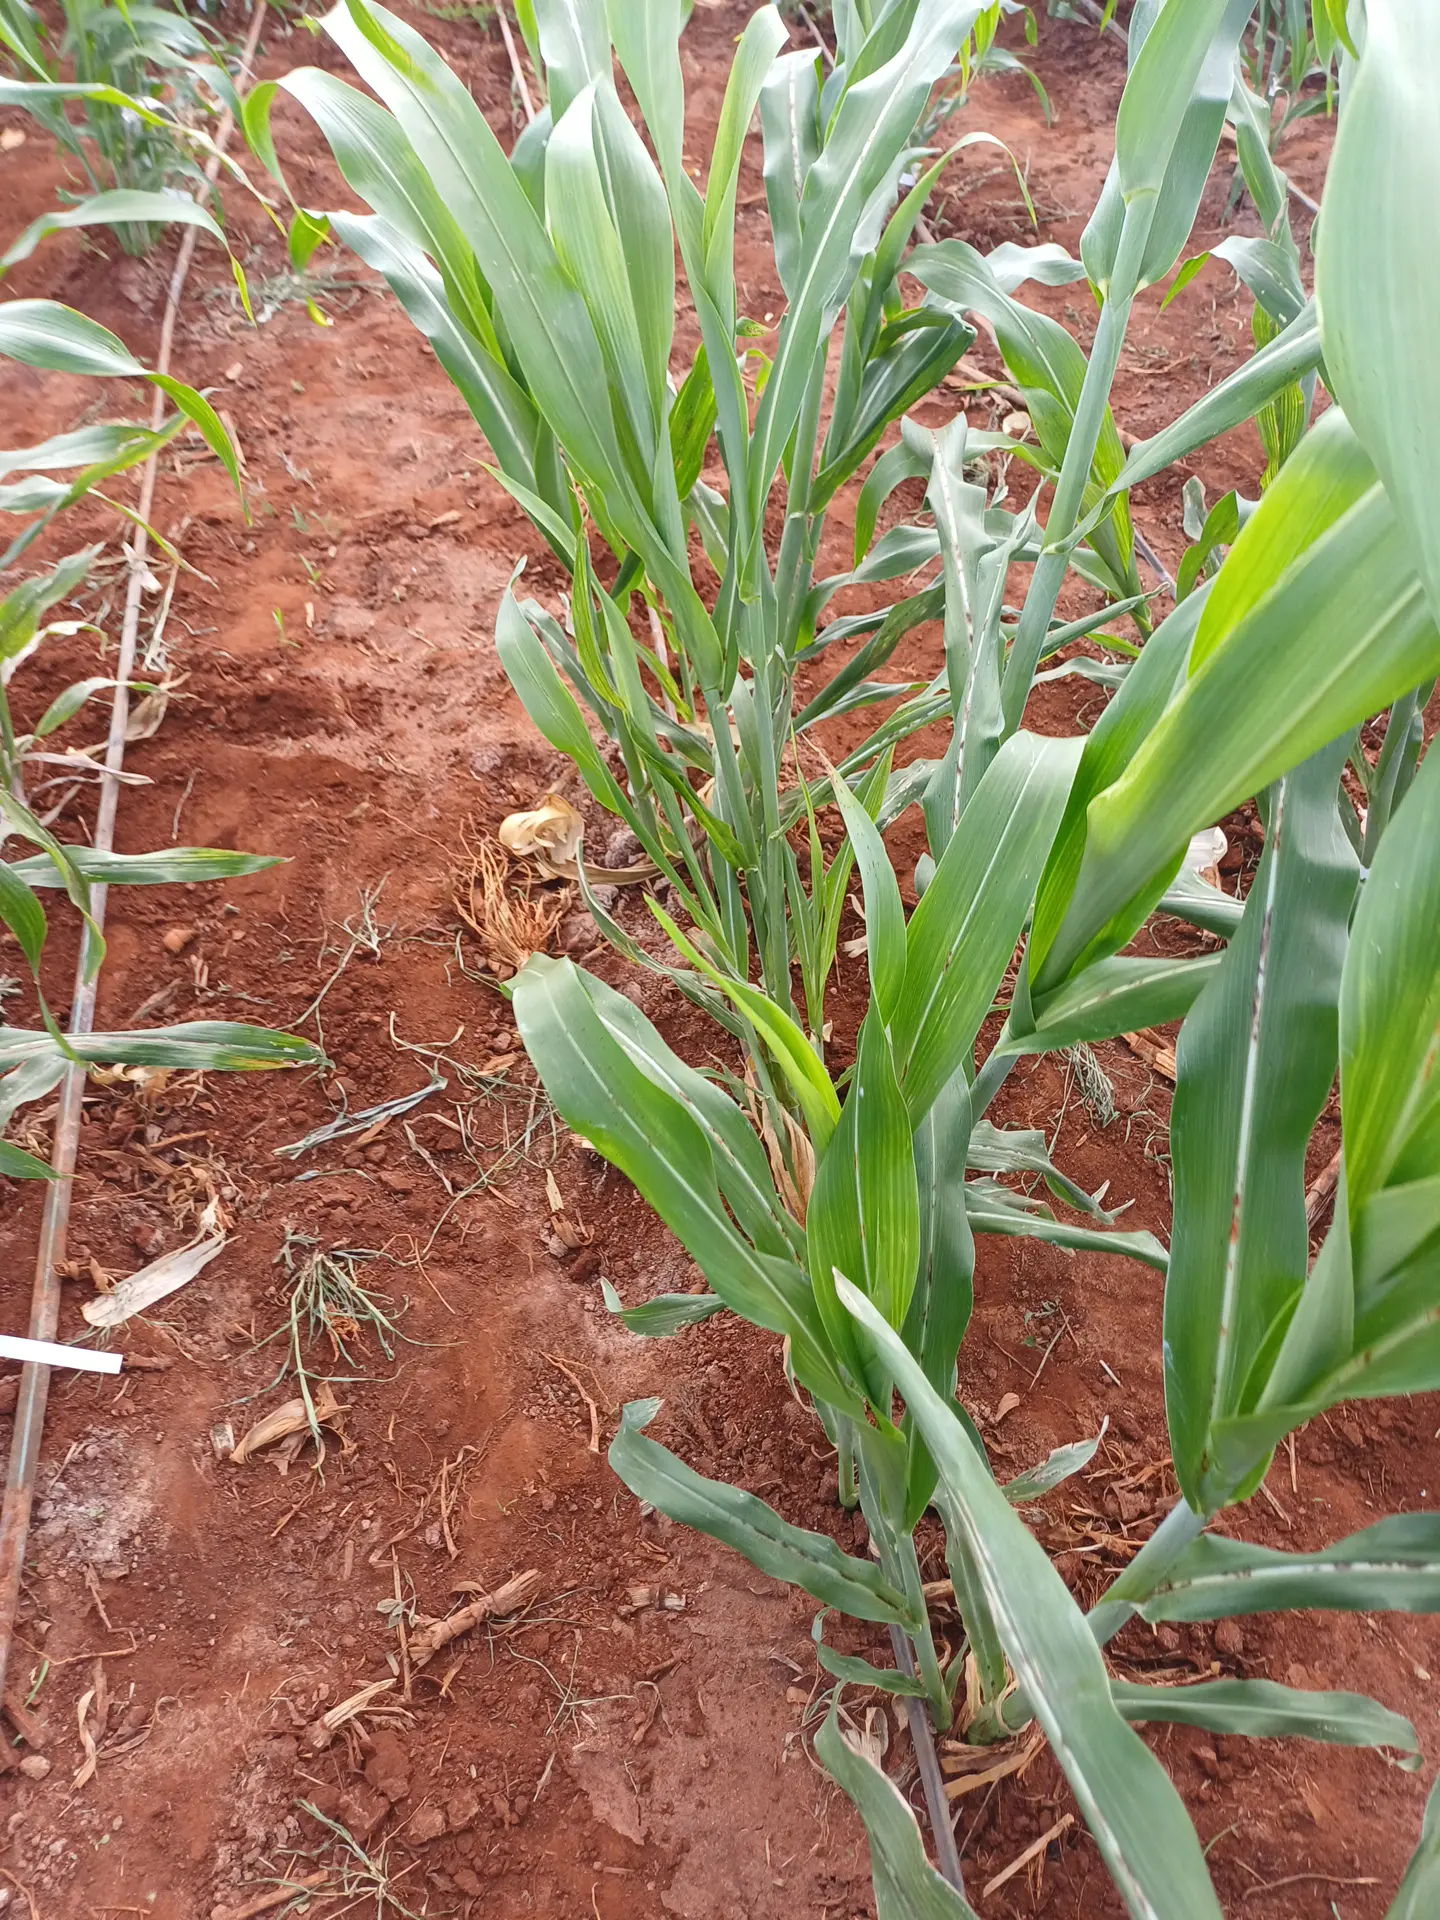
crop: sorghum
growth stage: vegetative
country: Kenya
